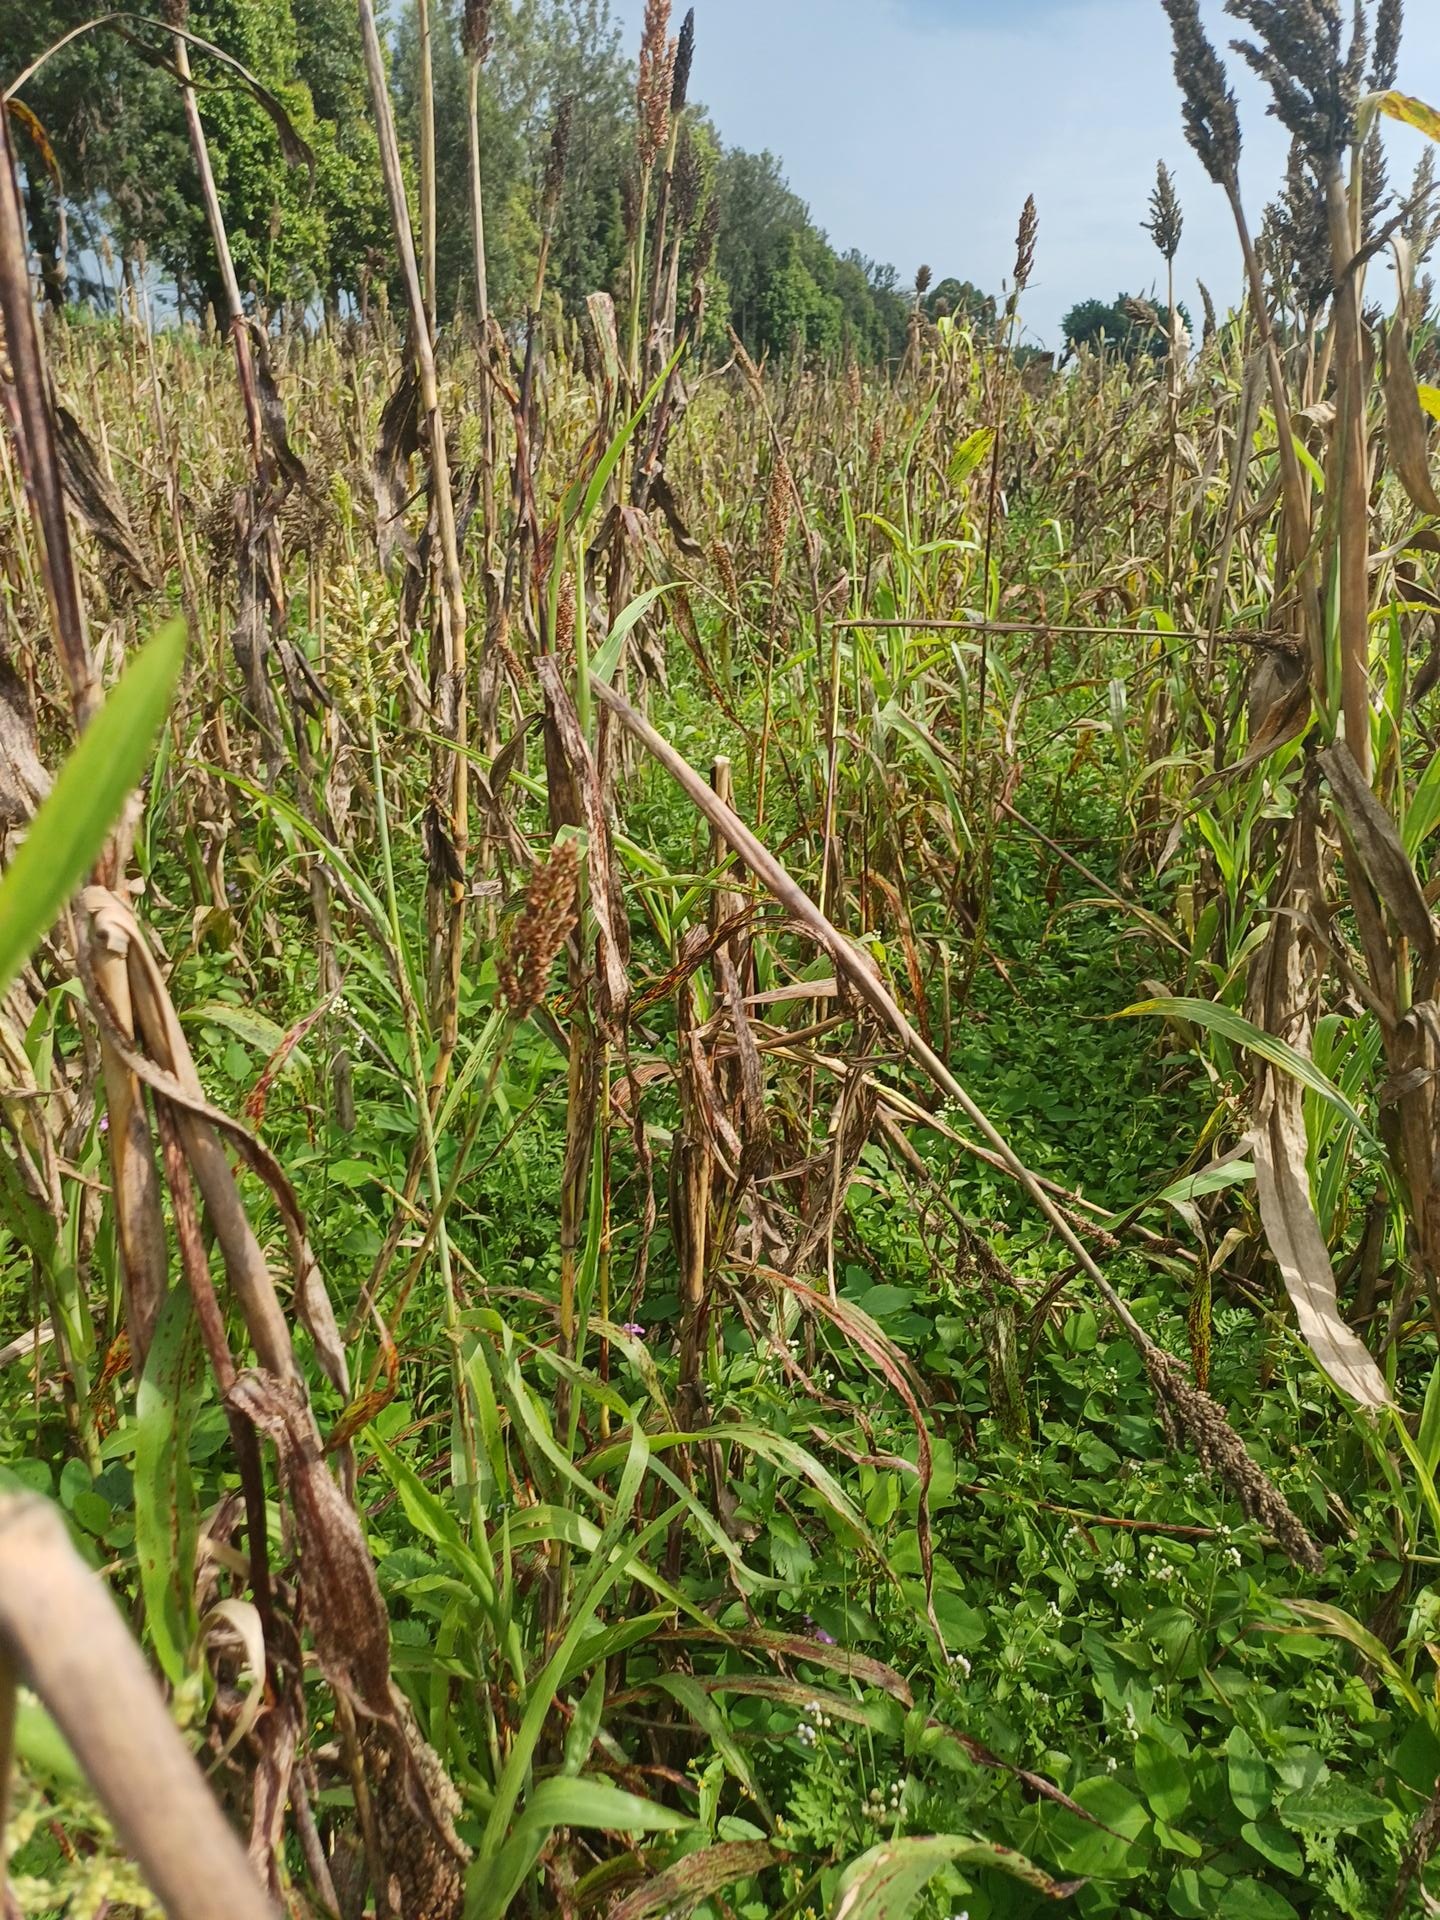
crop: sorghum
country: Kenya
